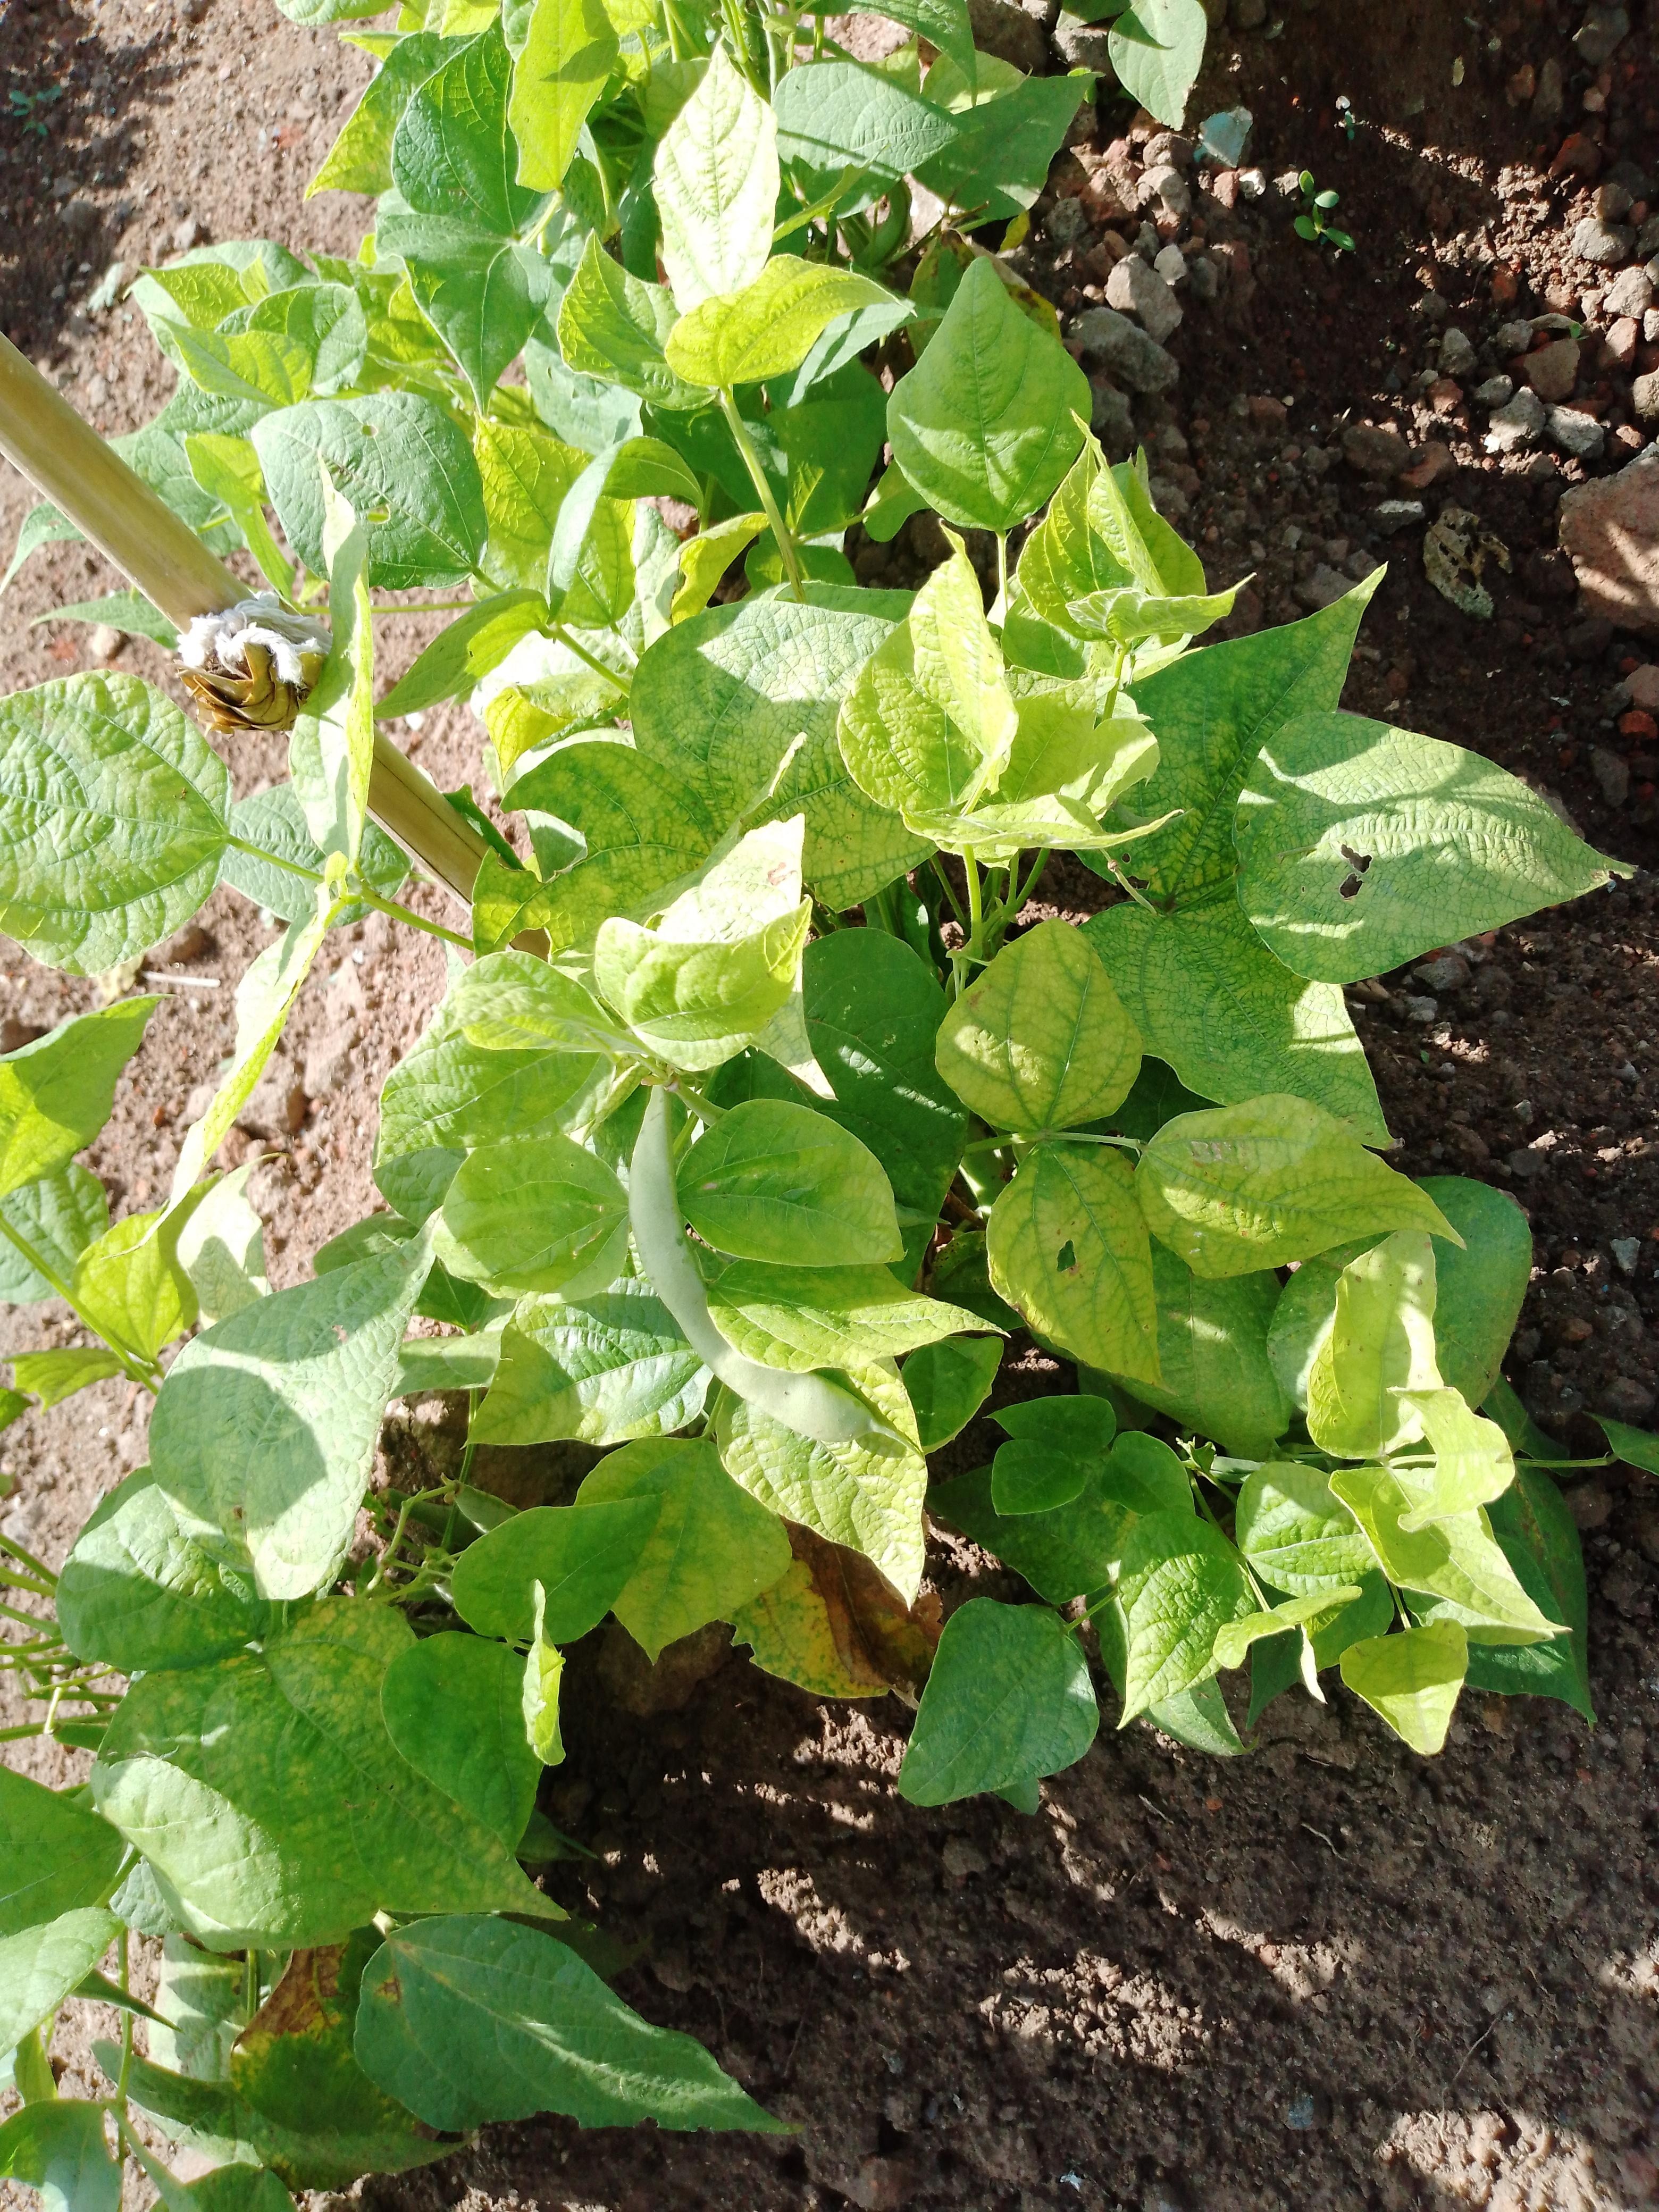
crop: common bean
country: Malawi
